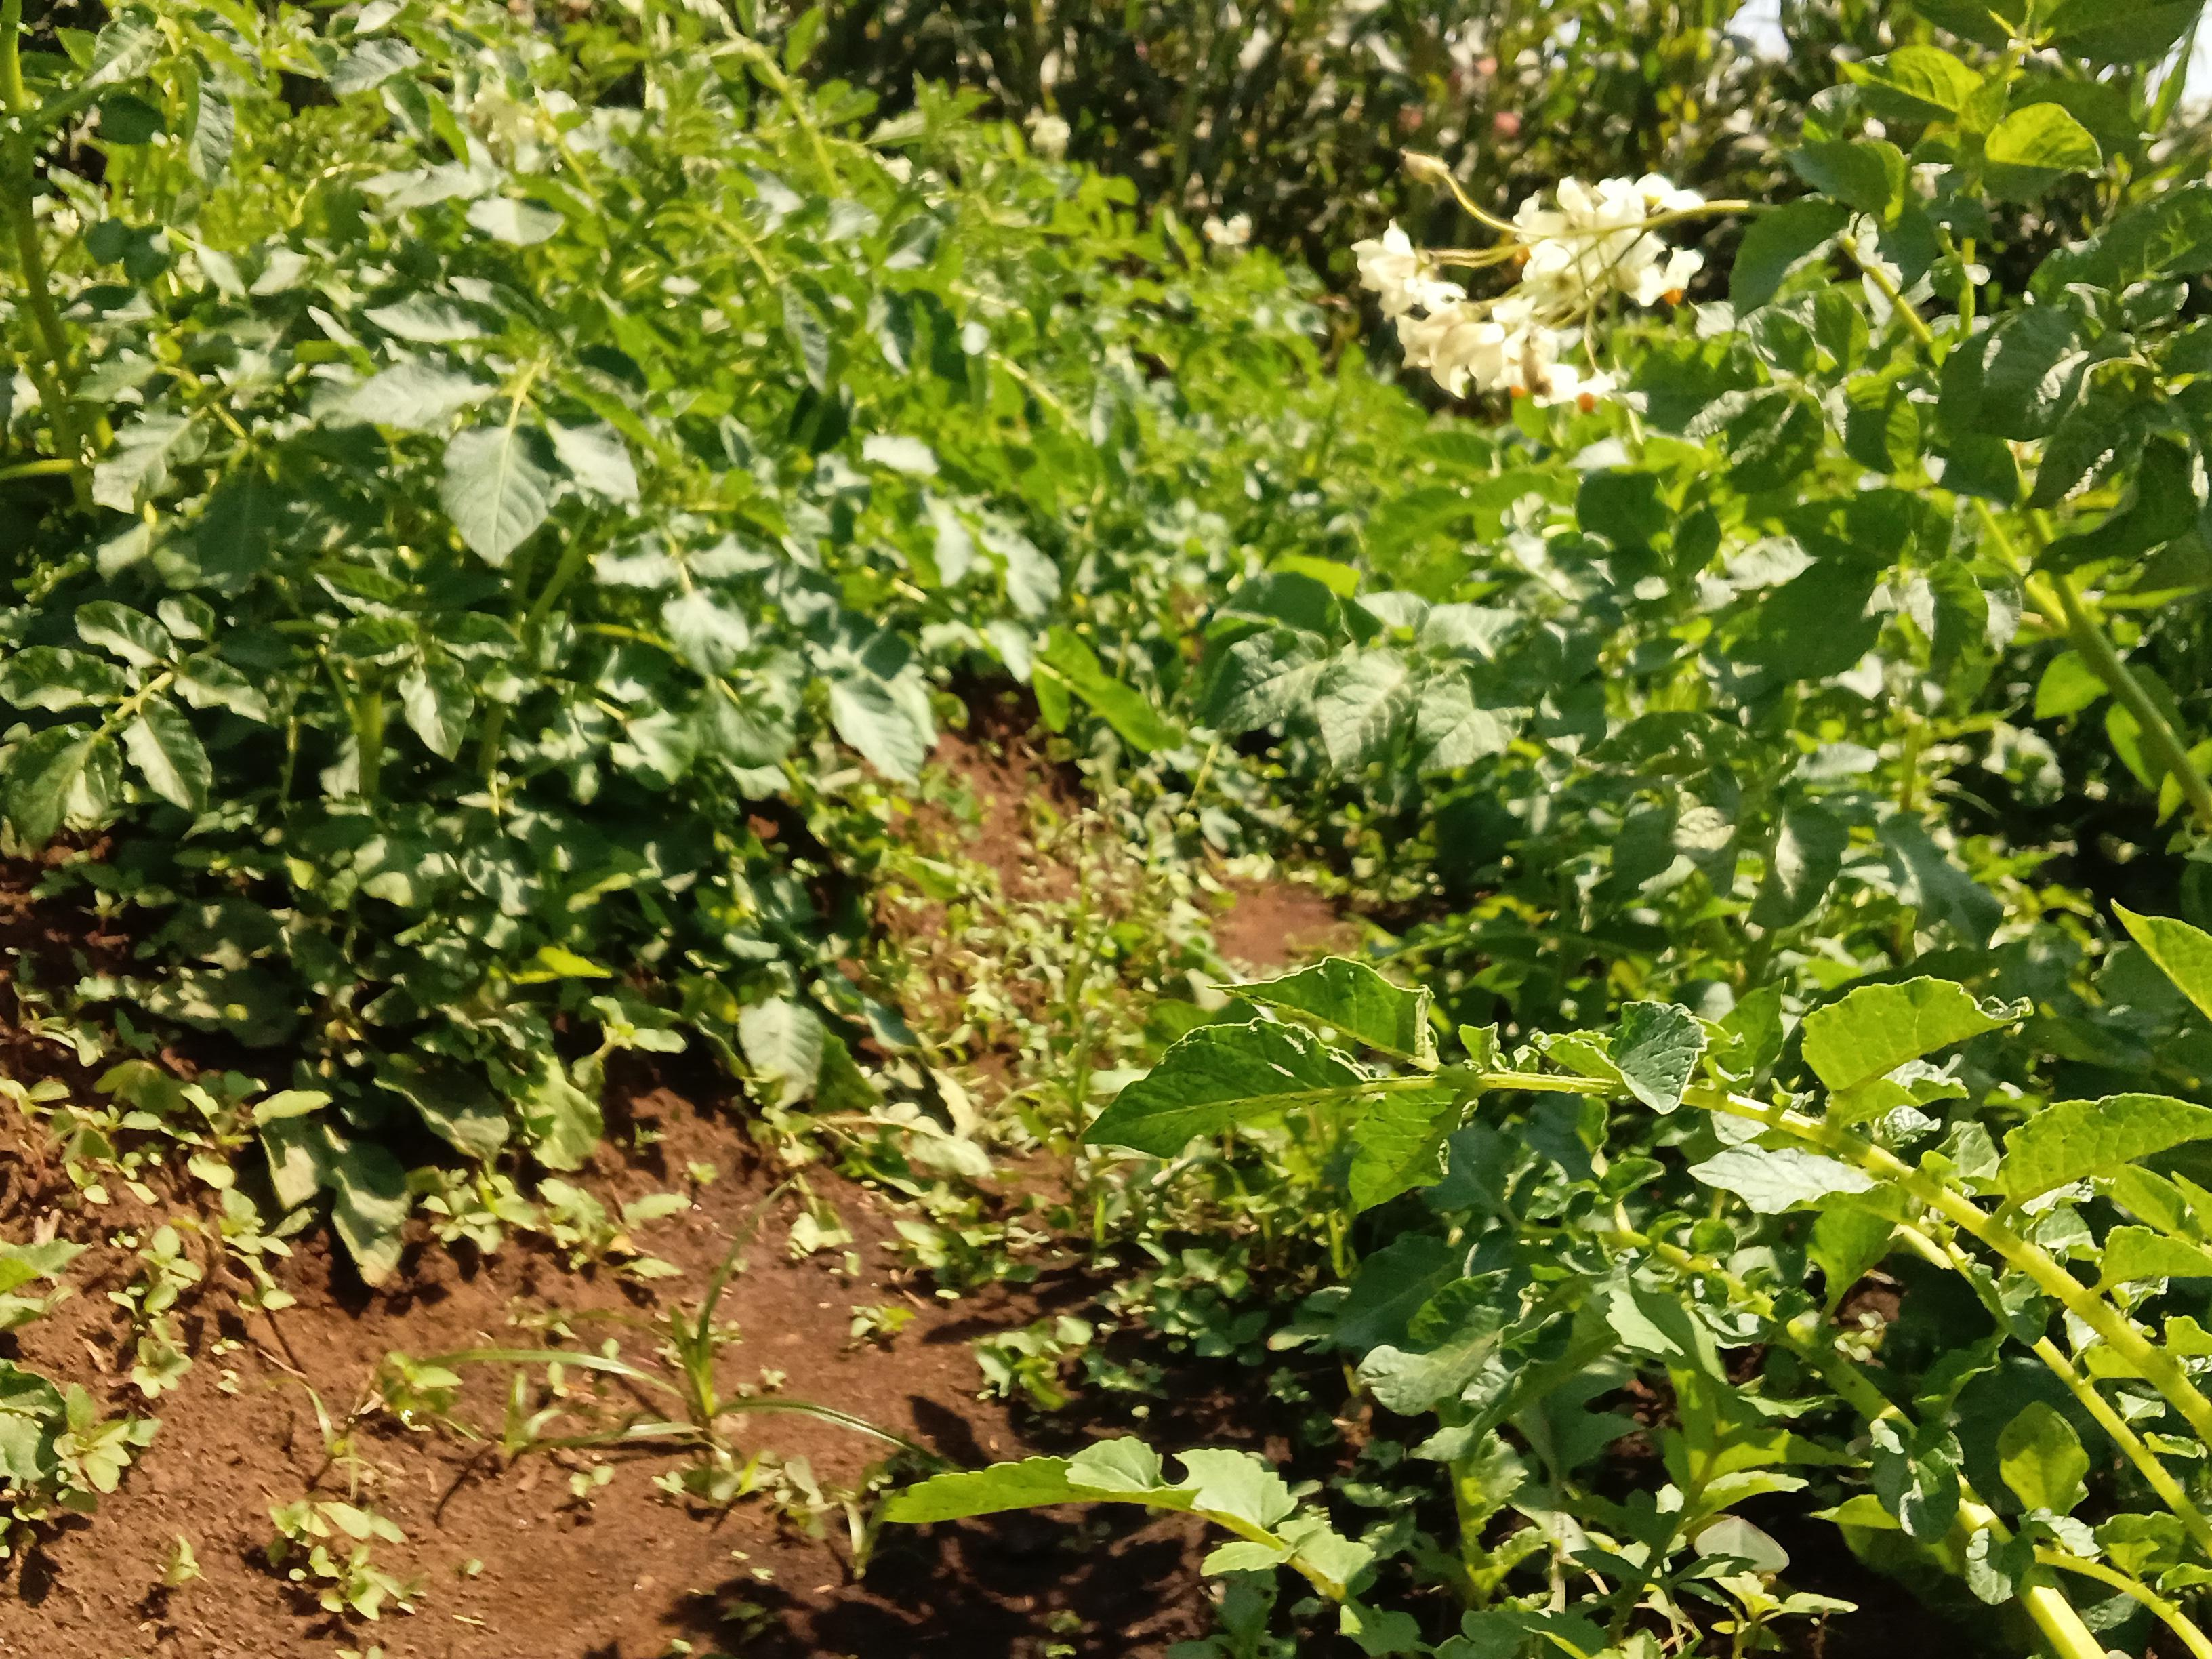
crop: potato
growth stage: flowering
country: Kenya
